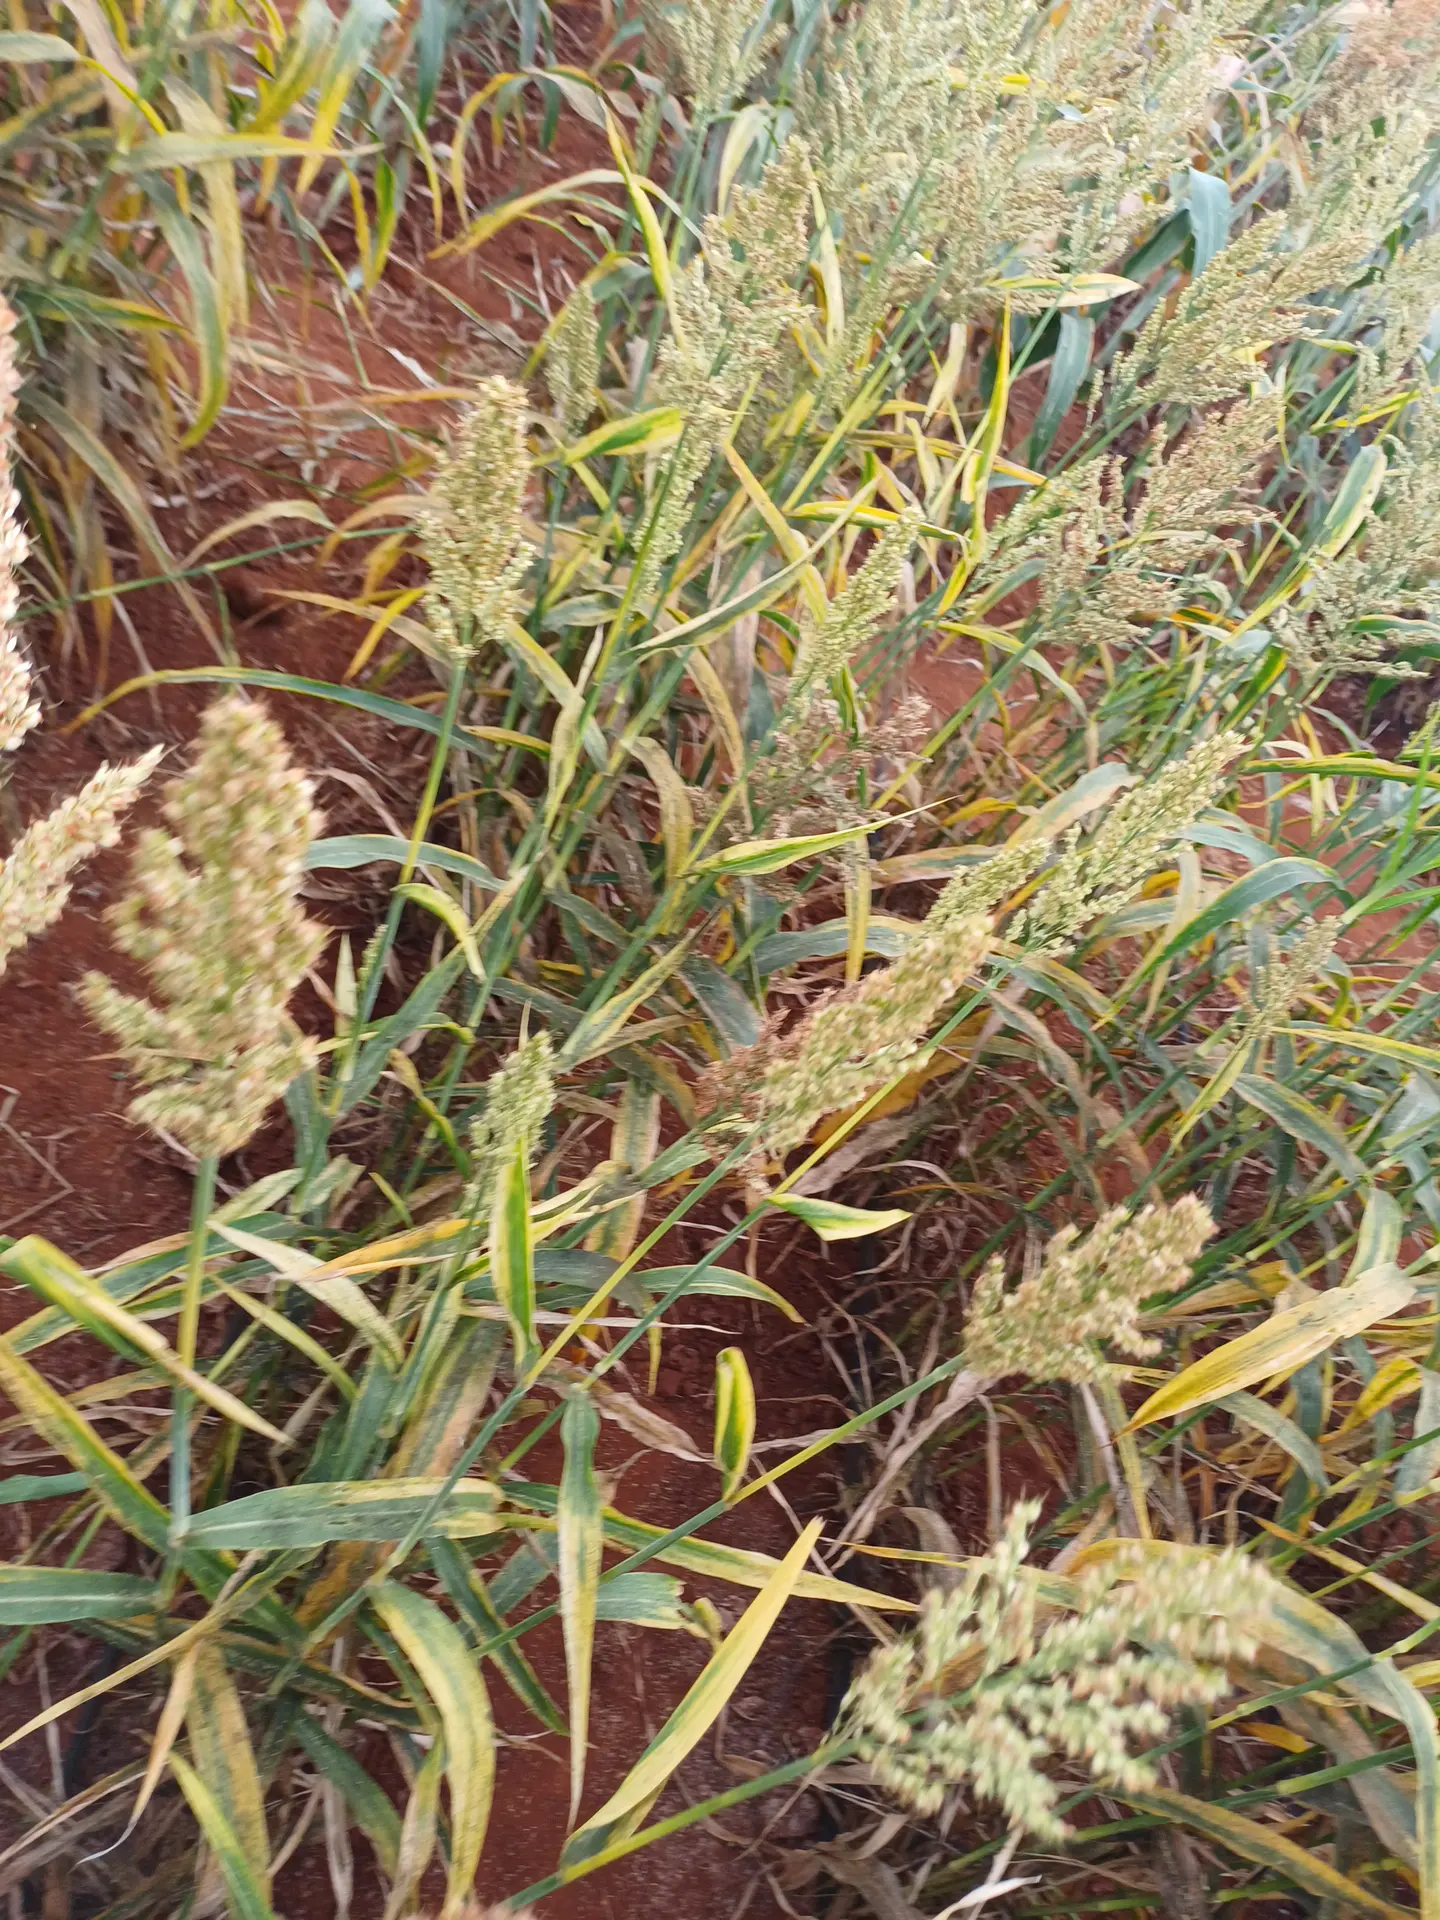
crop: sorghum
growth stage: filling grain
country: Kenya
